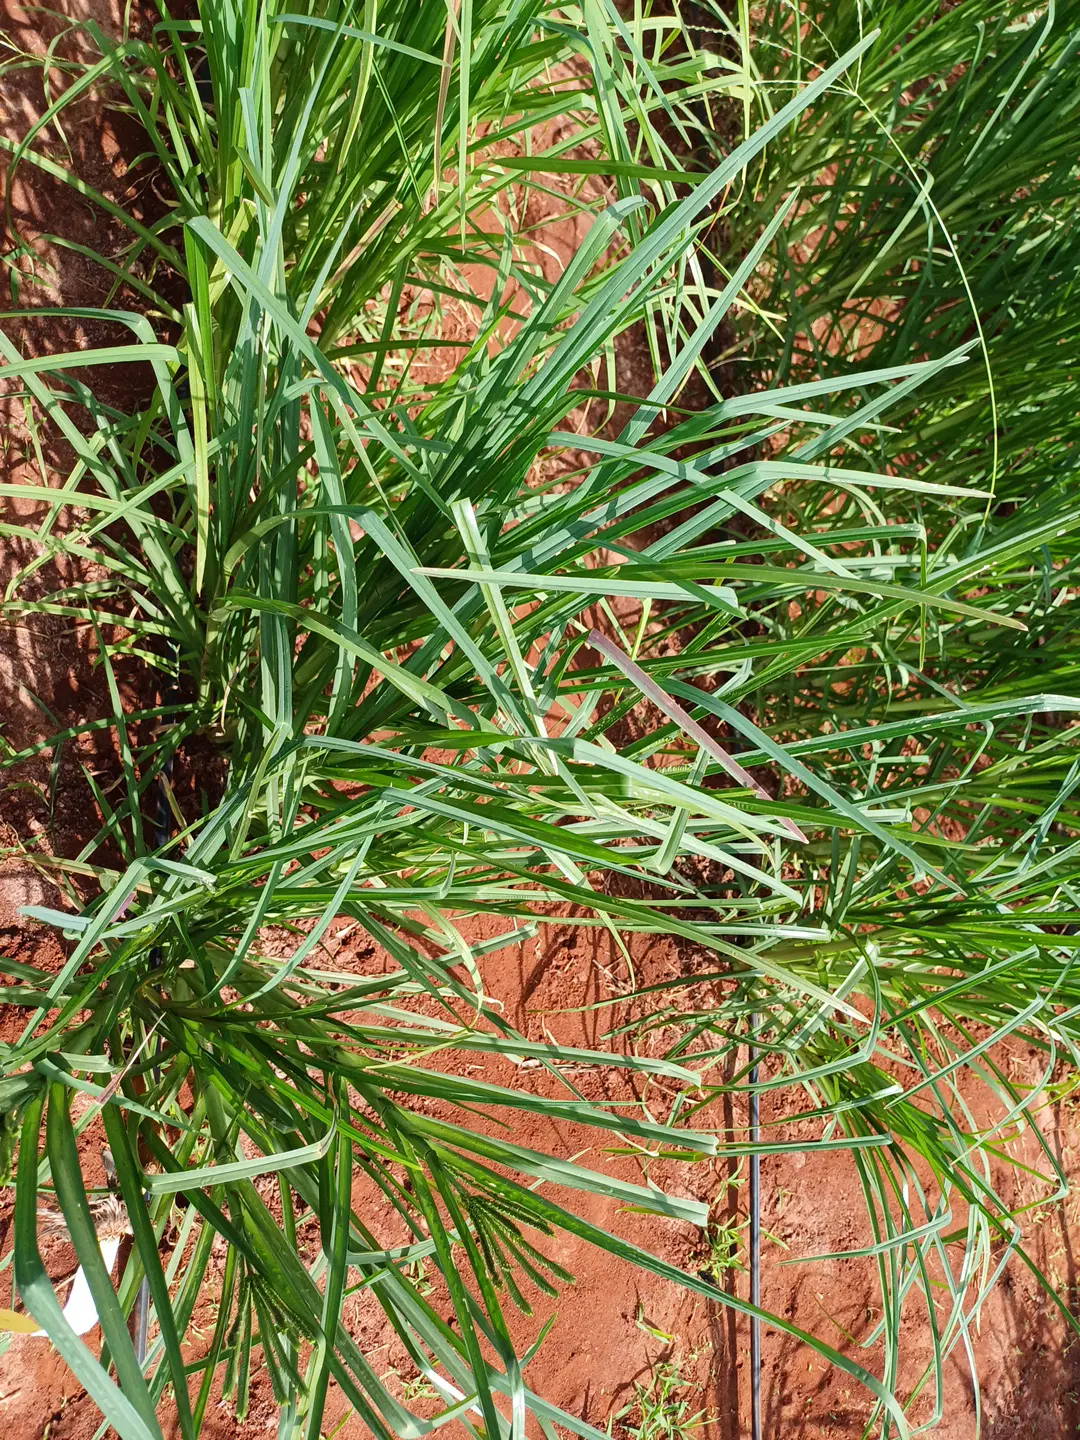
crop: finger millet
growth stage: flowering
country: Kenya
